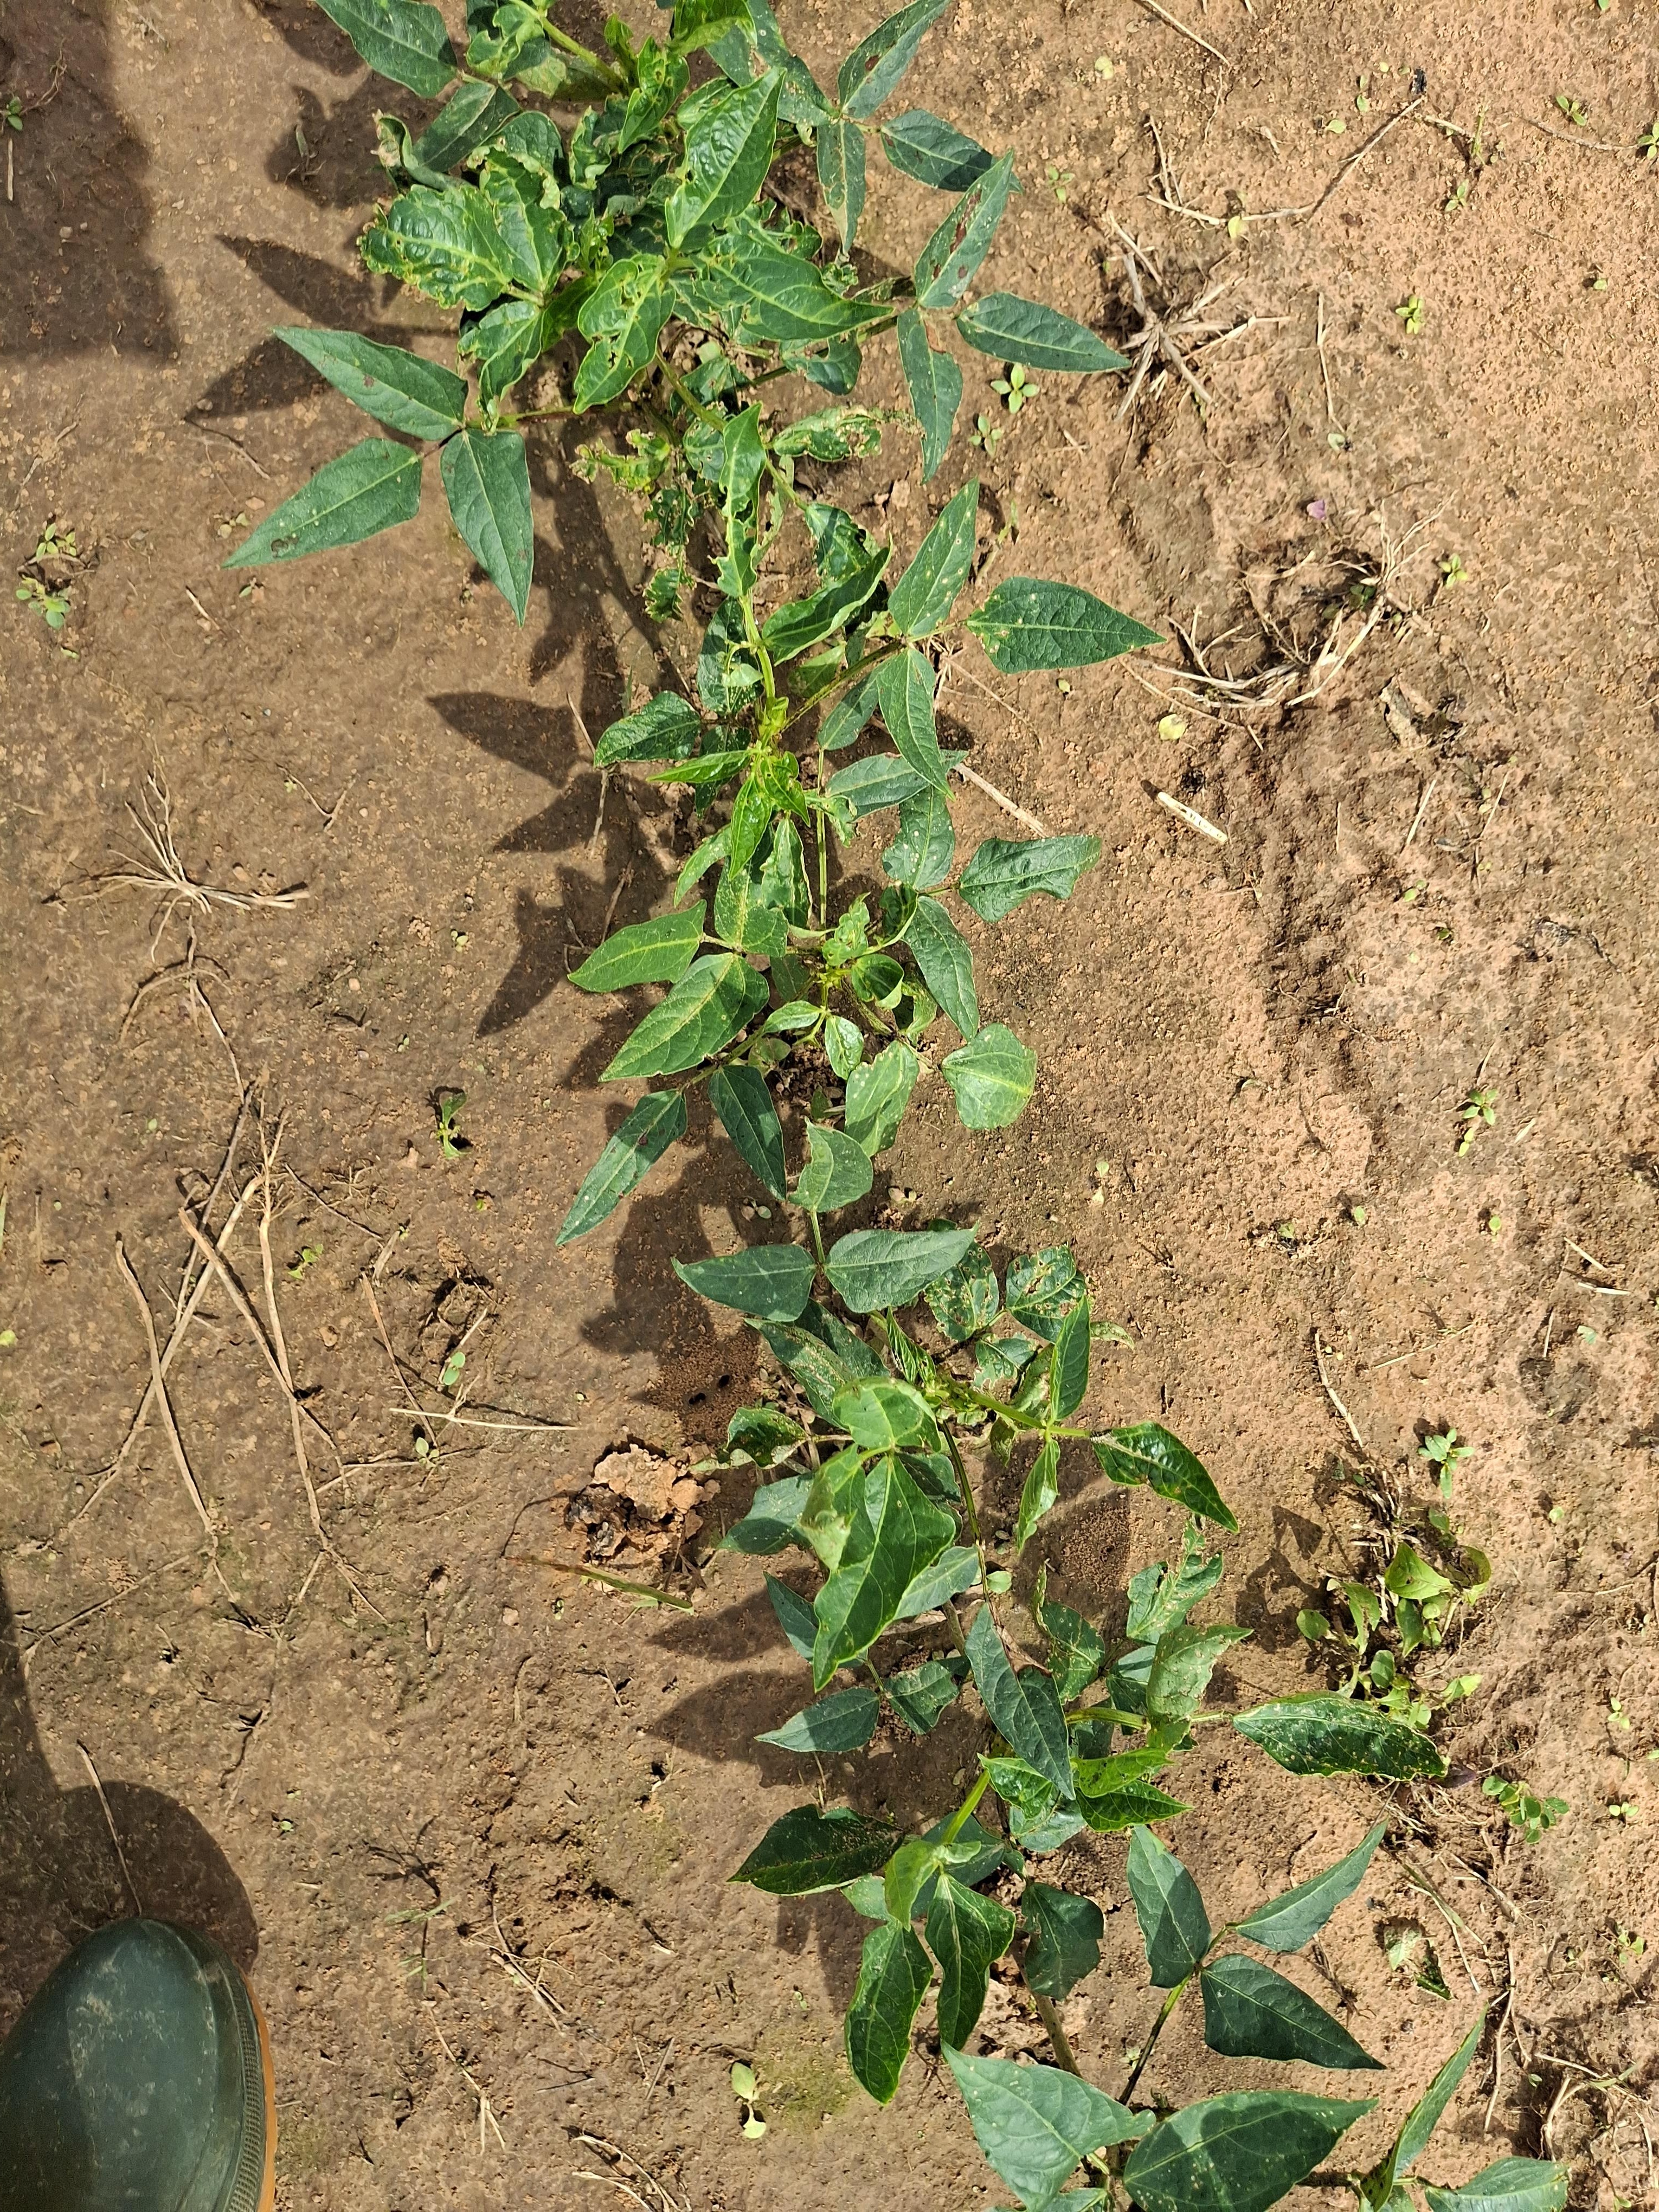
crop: cowpea
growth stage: vegetative
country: Nigeria
